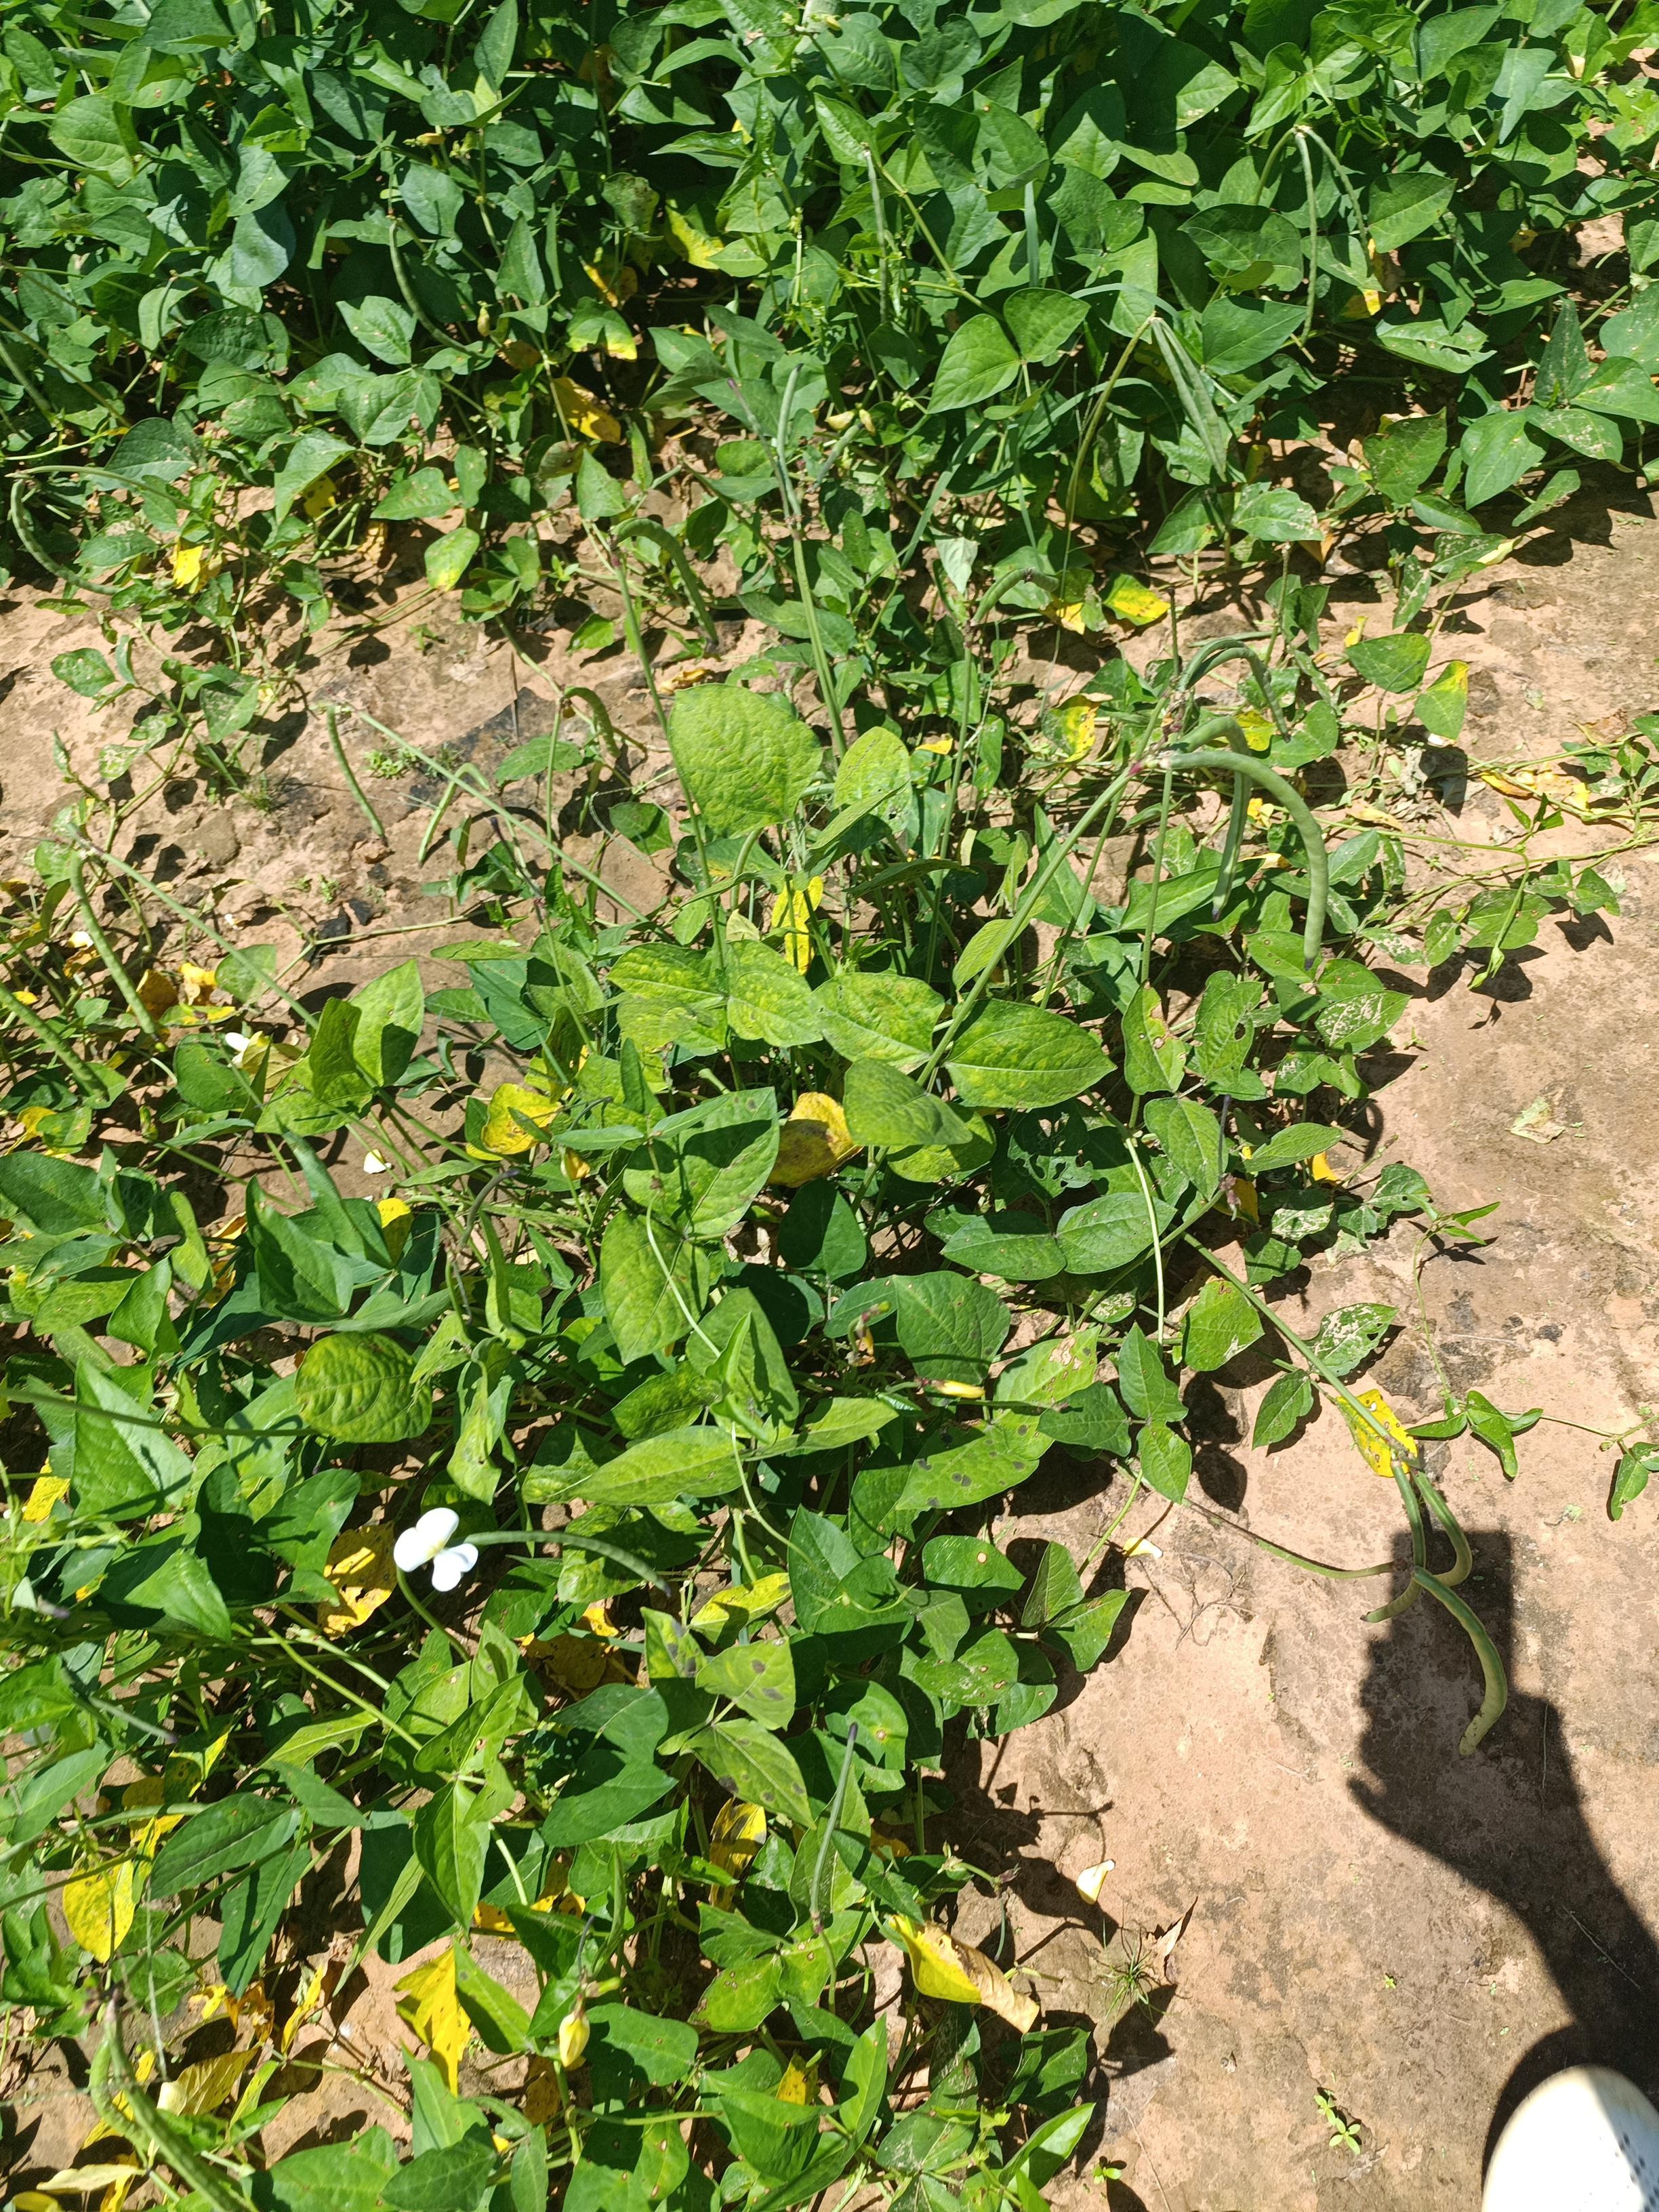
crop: cowpea
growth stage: development pod
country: Nigeria
